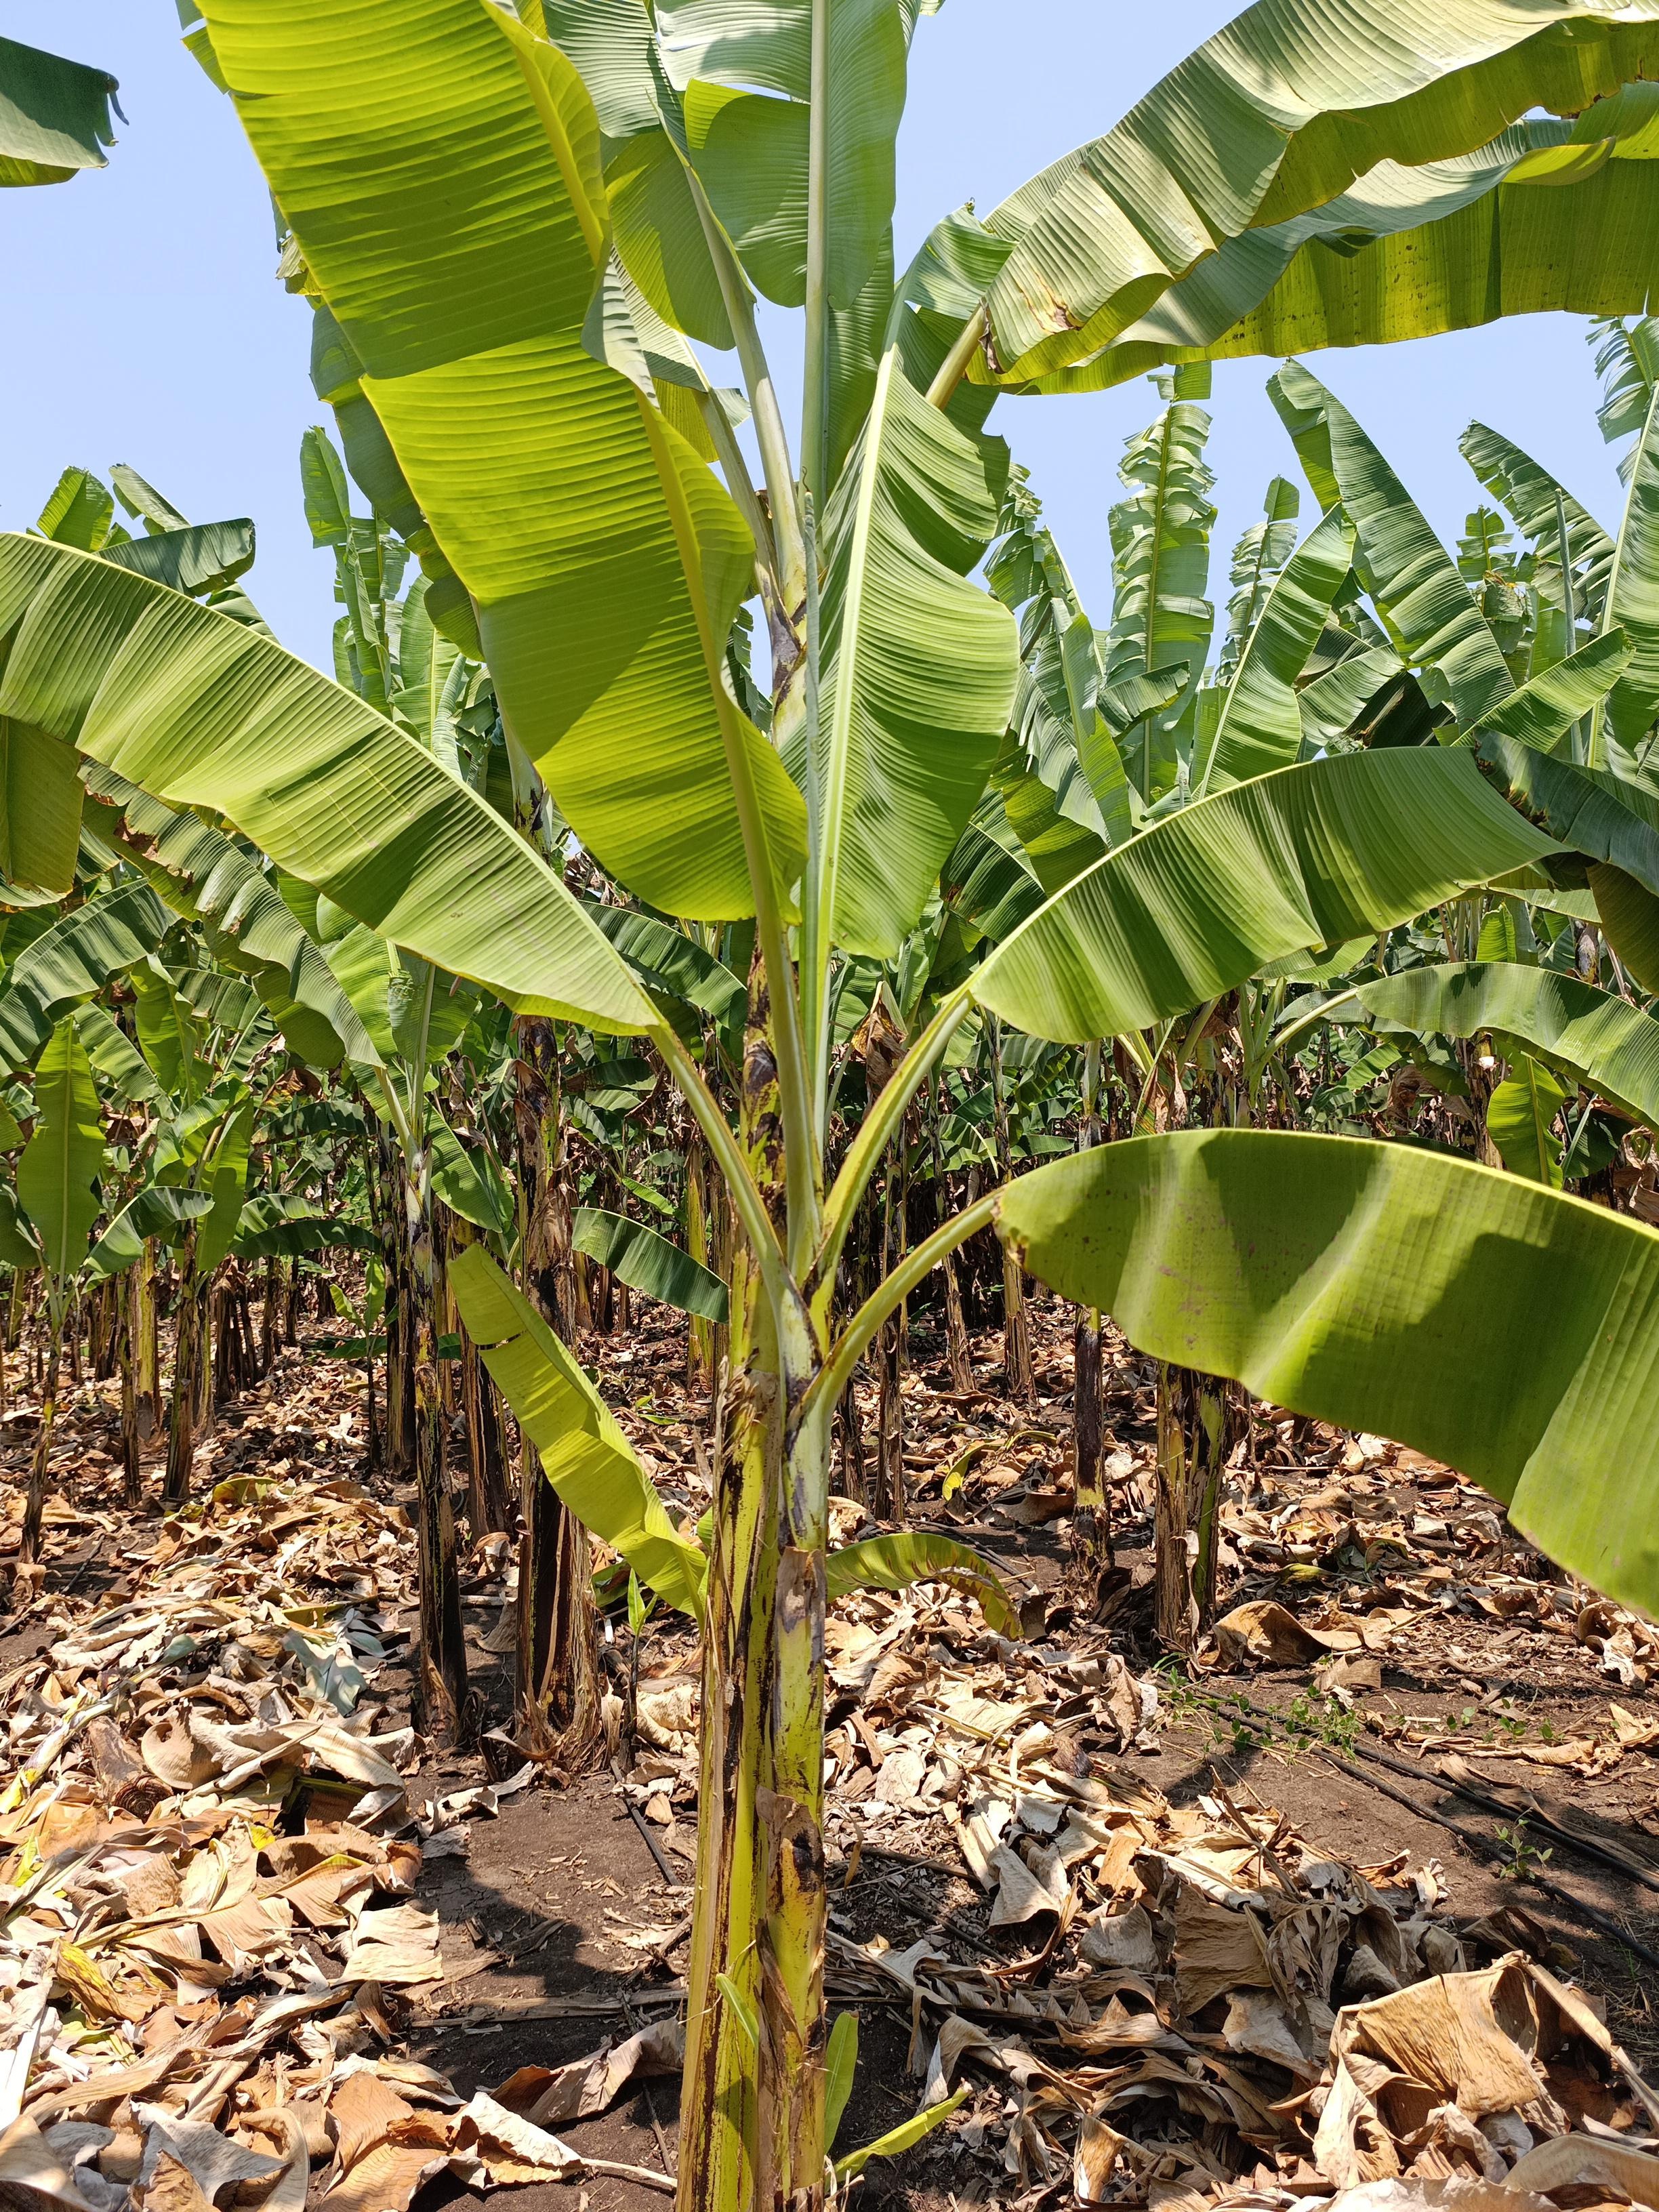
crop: banana
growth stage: vegetative
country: Tanzania
